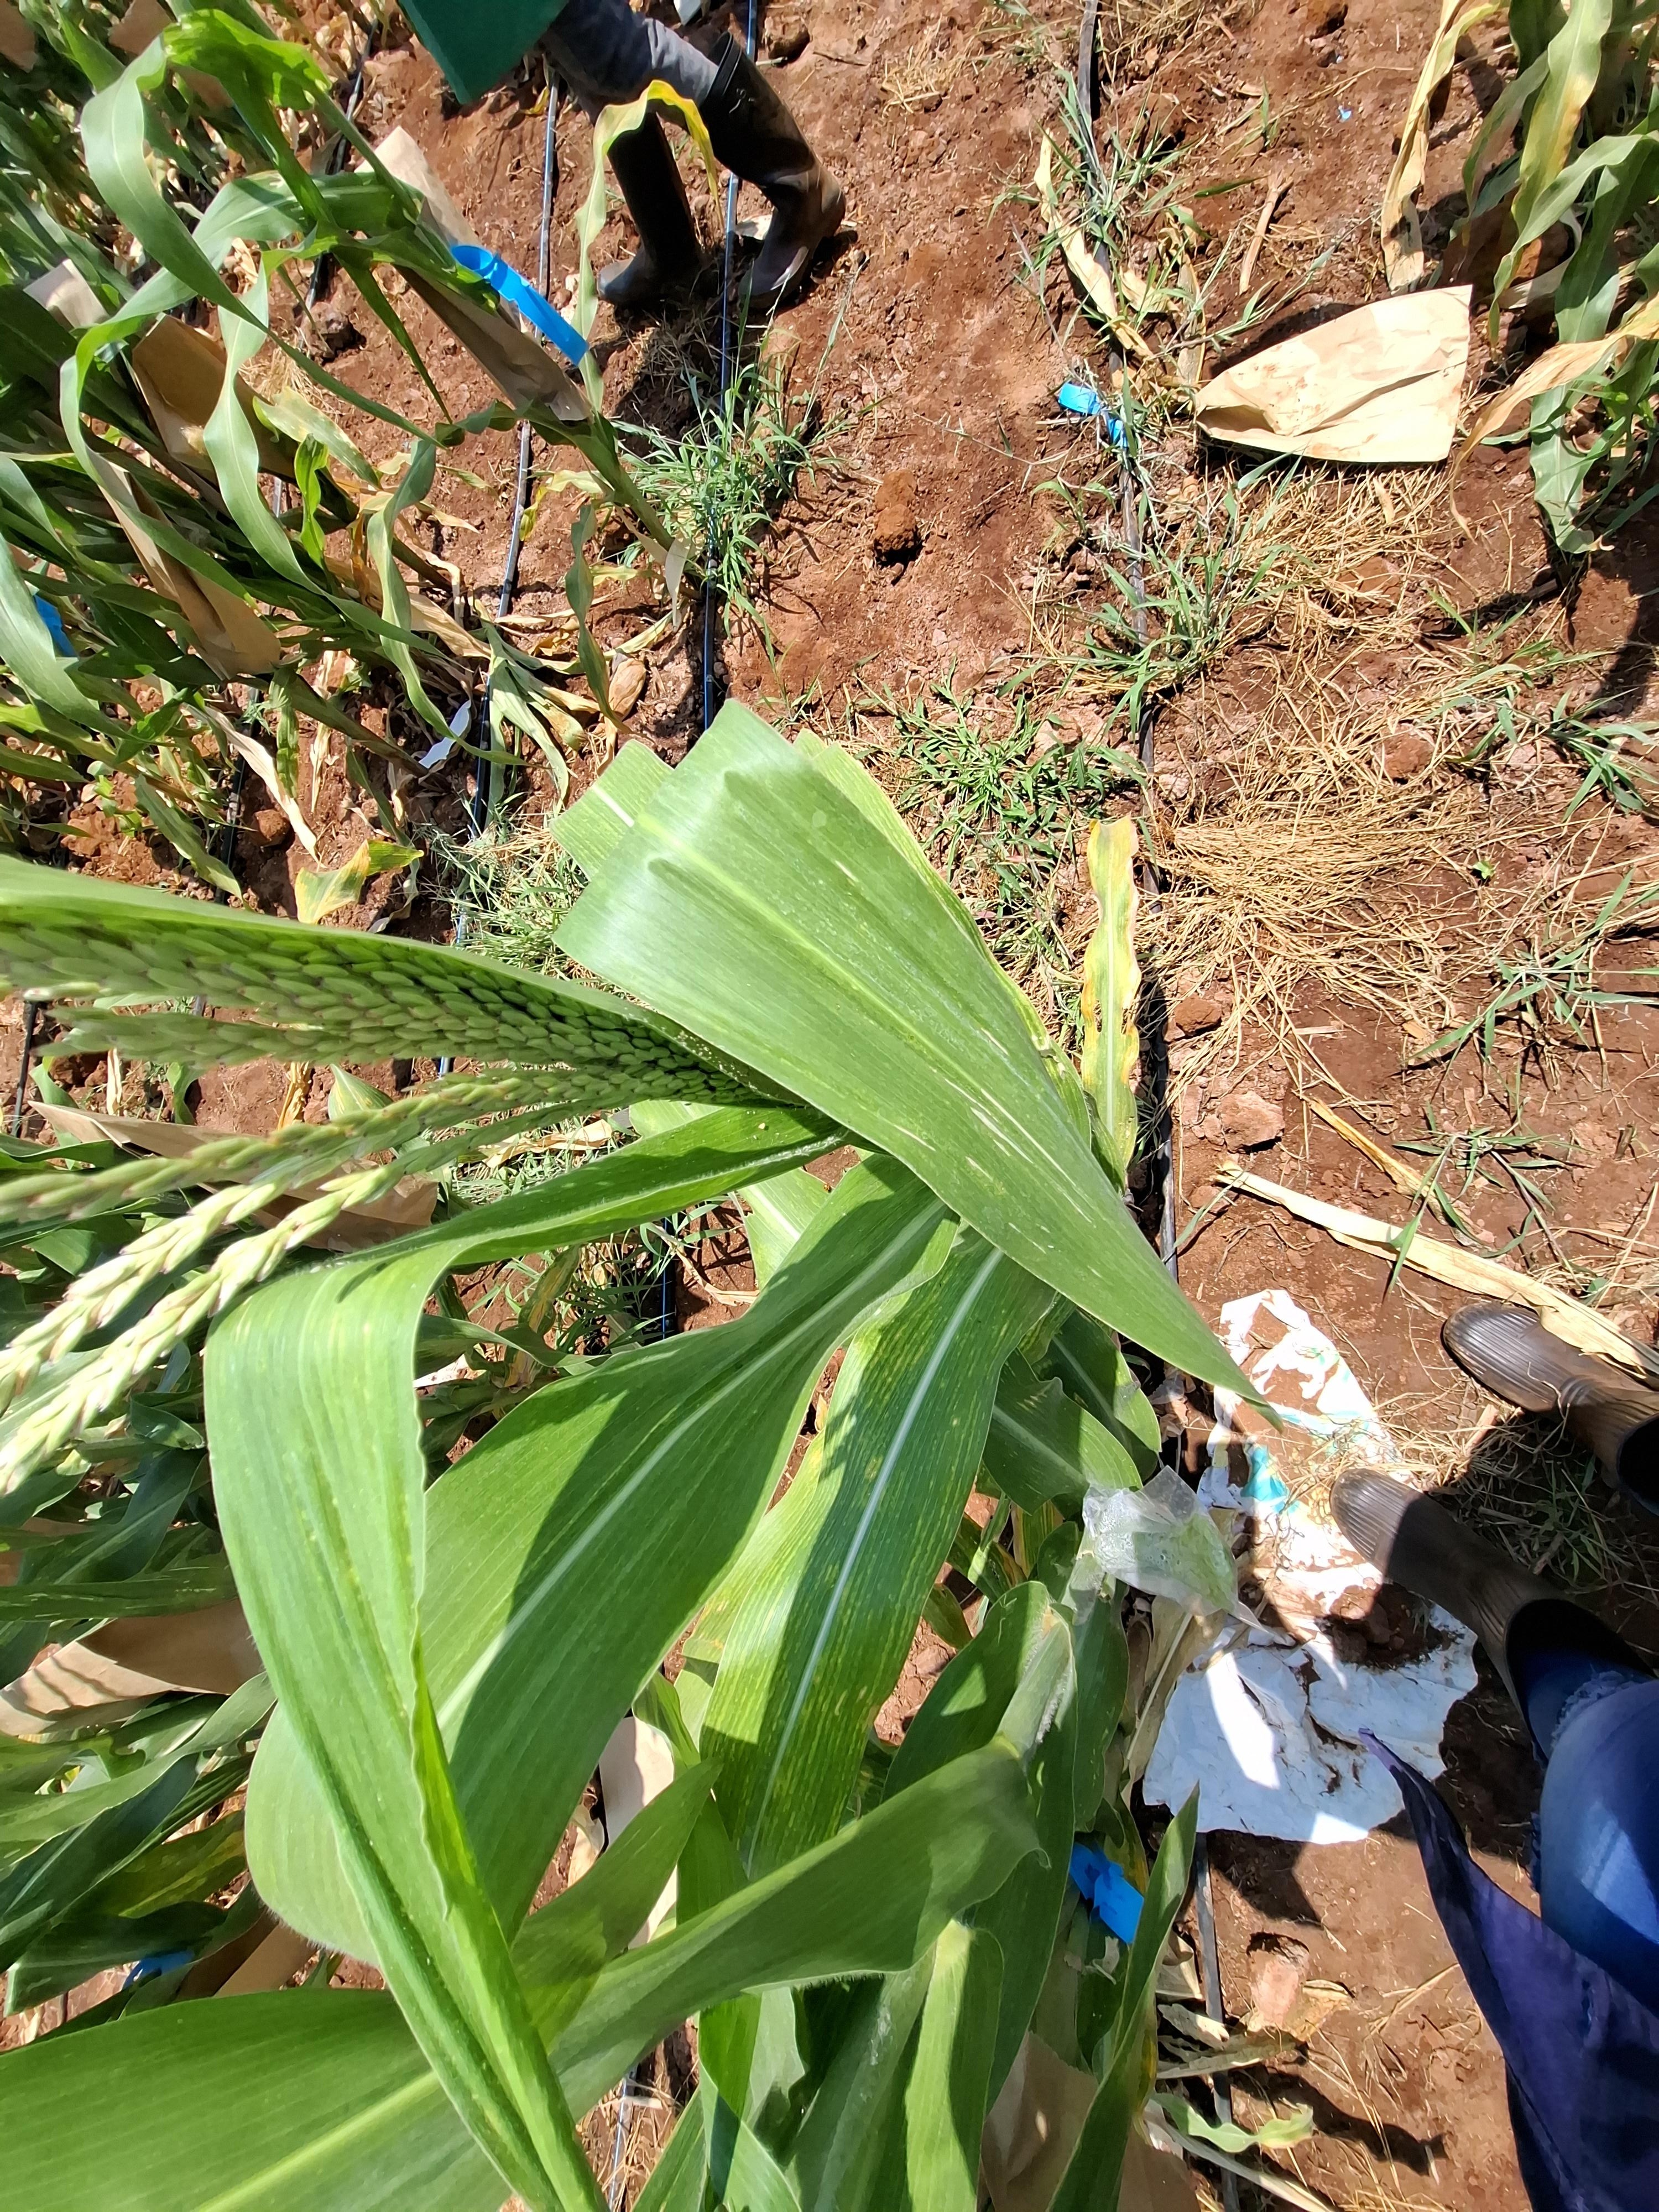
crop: maize
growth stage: flowering
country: Kenya
